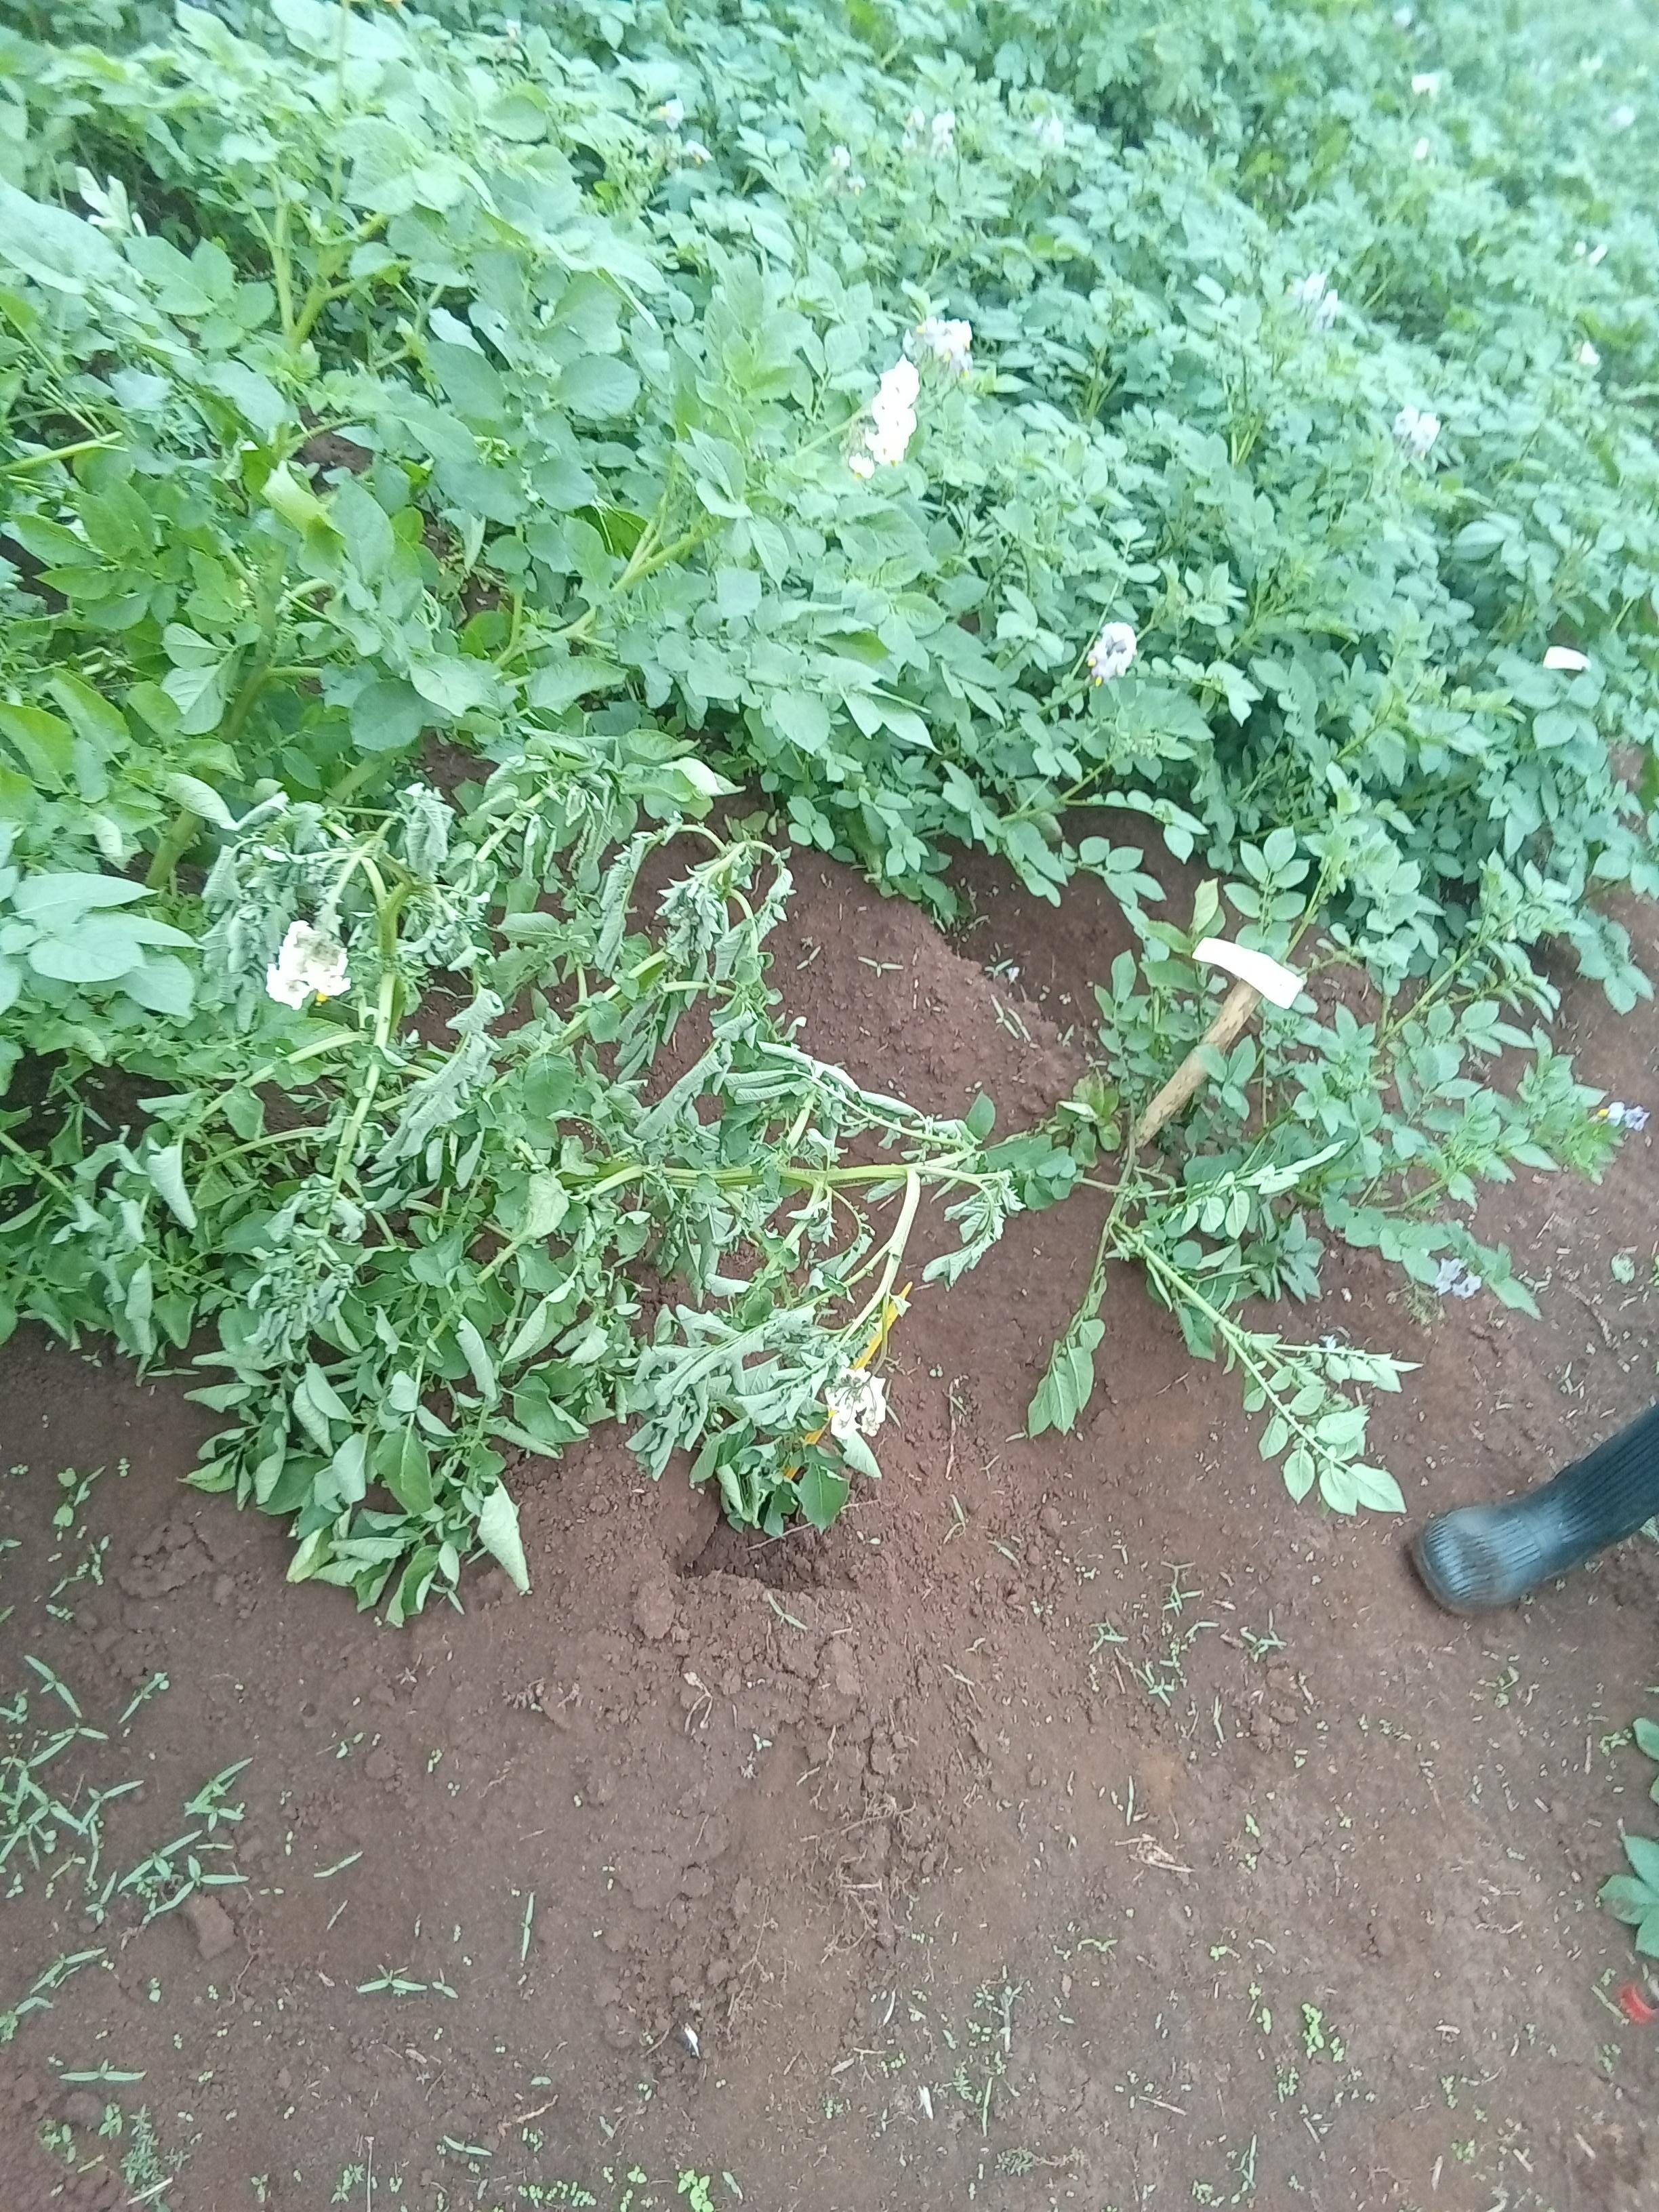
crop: potato
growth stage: flowering
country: Kenya
